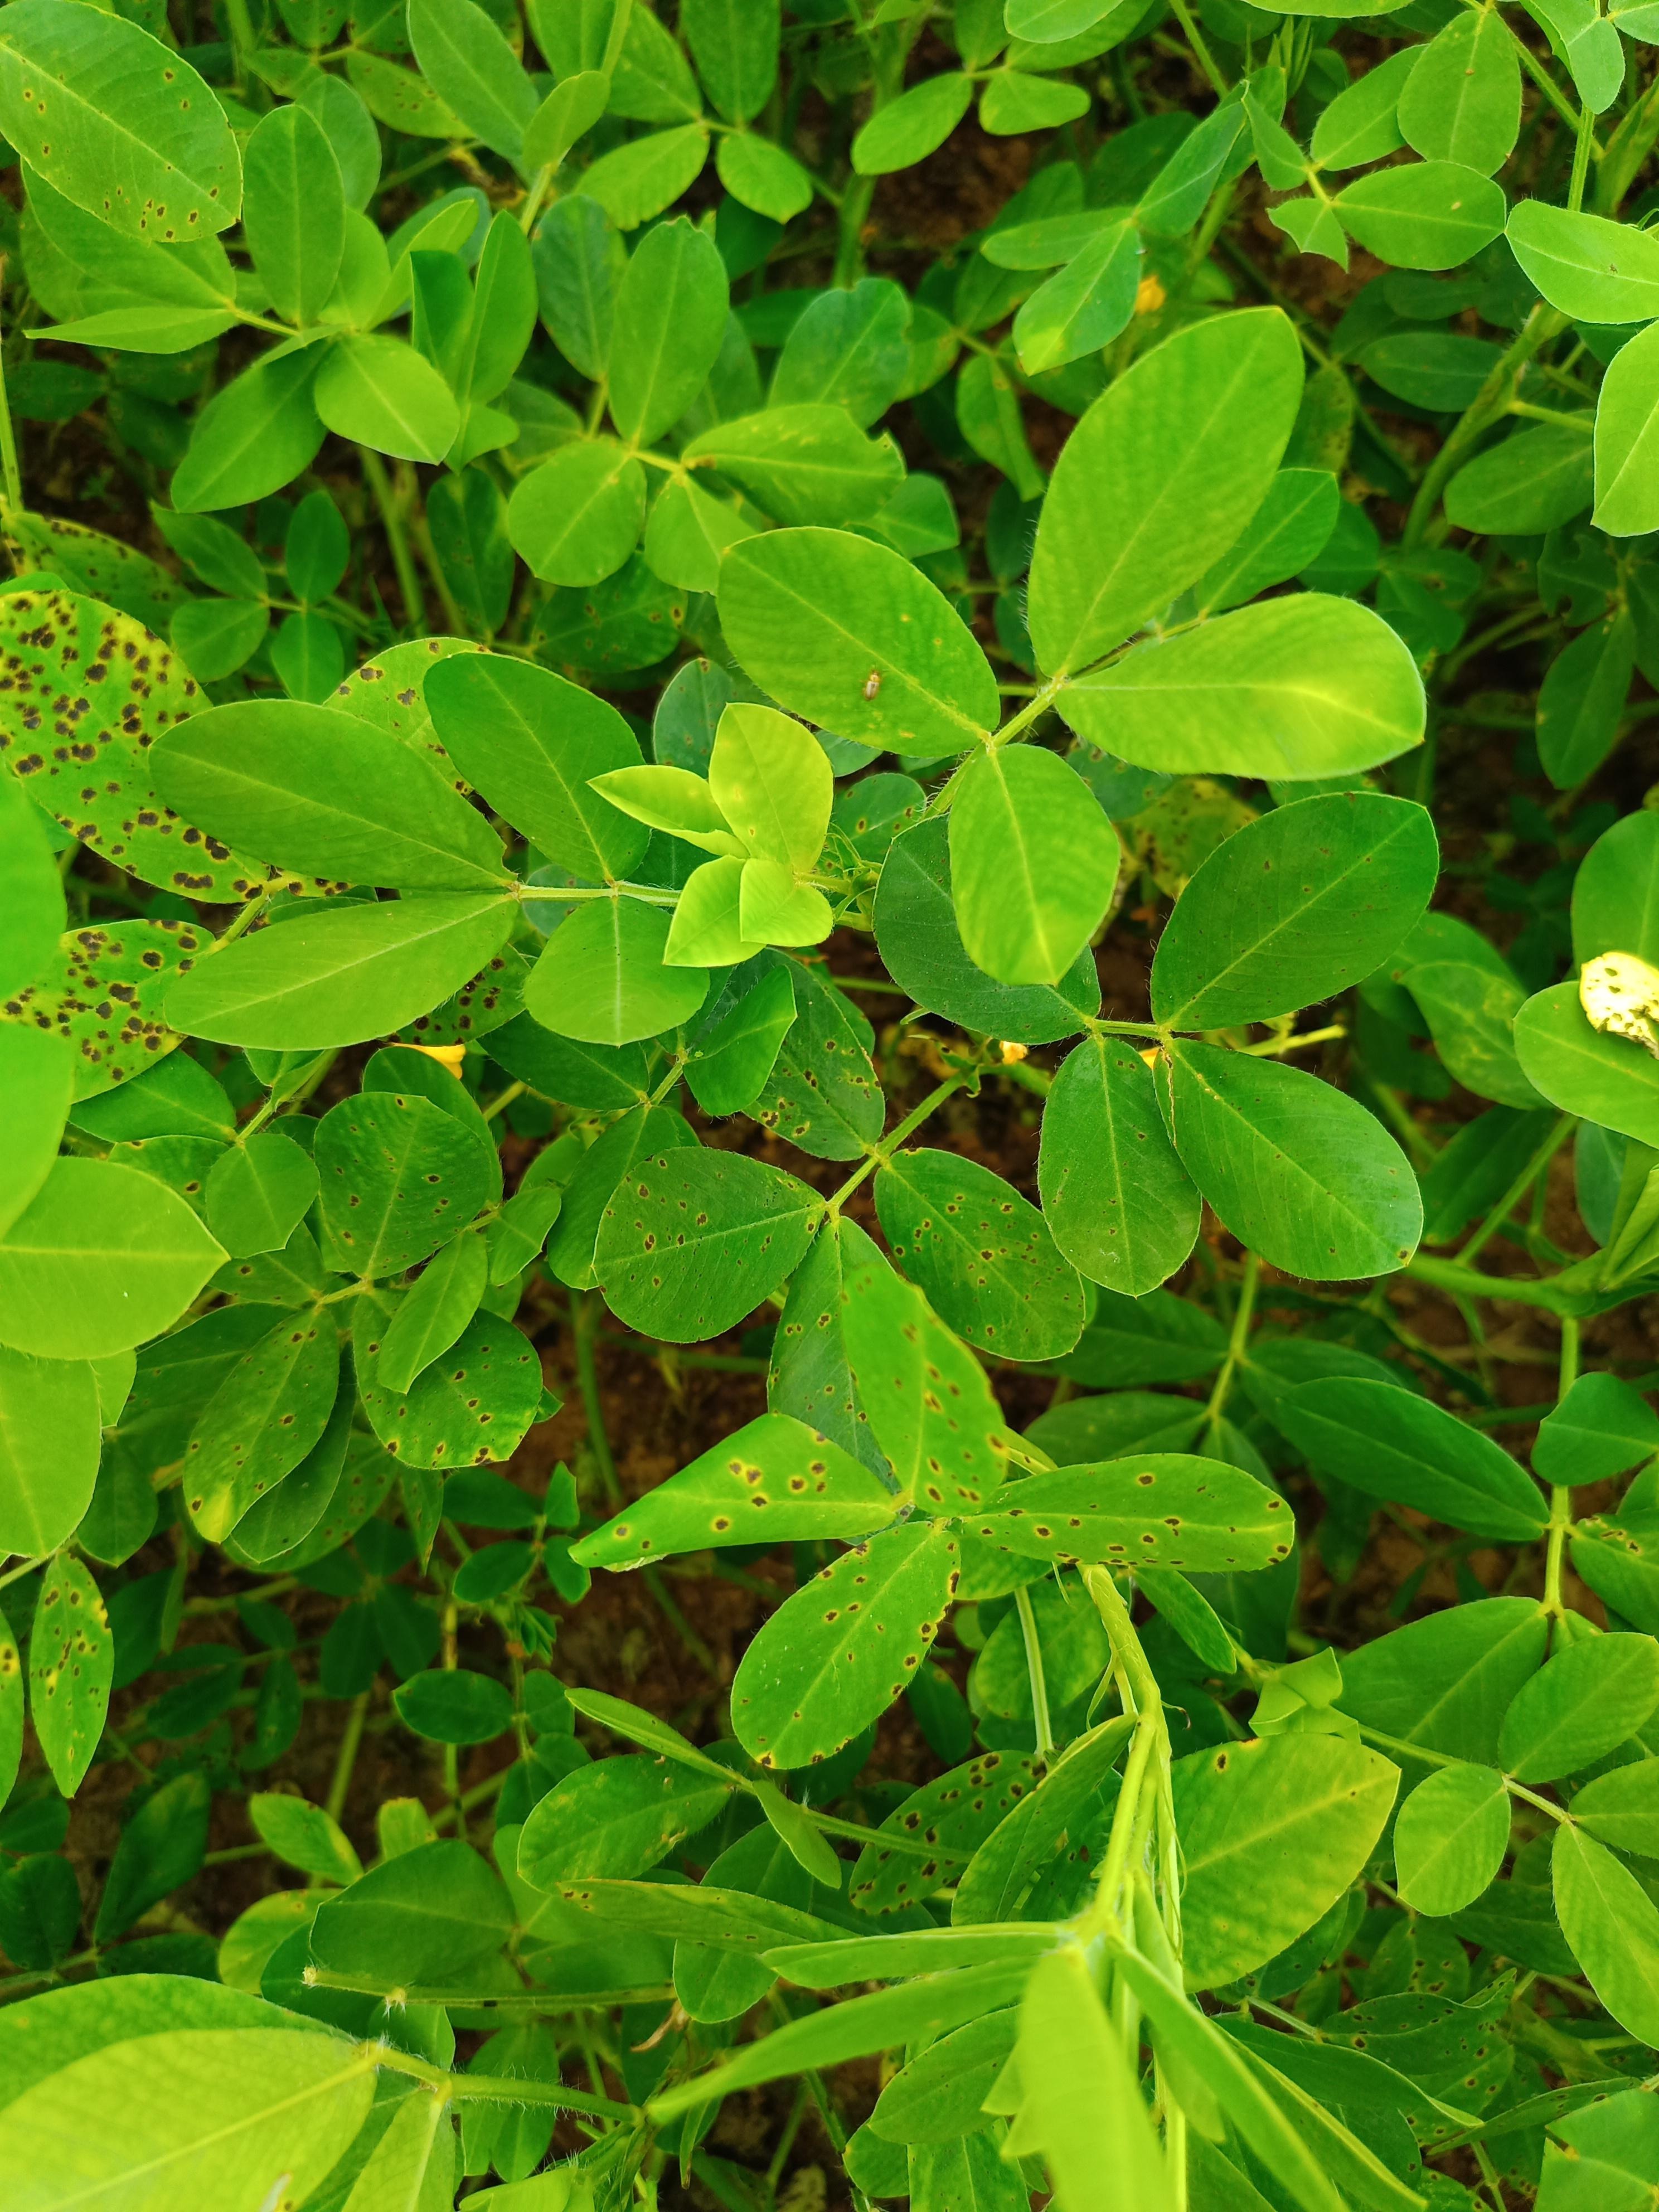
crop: groundnut
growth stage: development pod
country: Ghana
